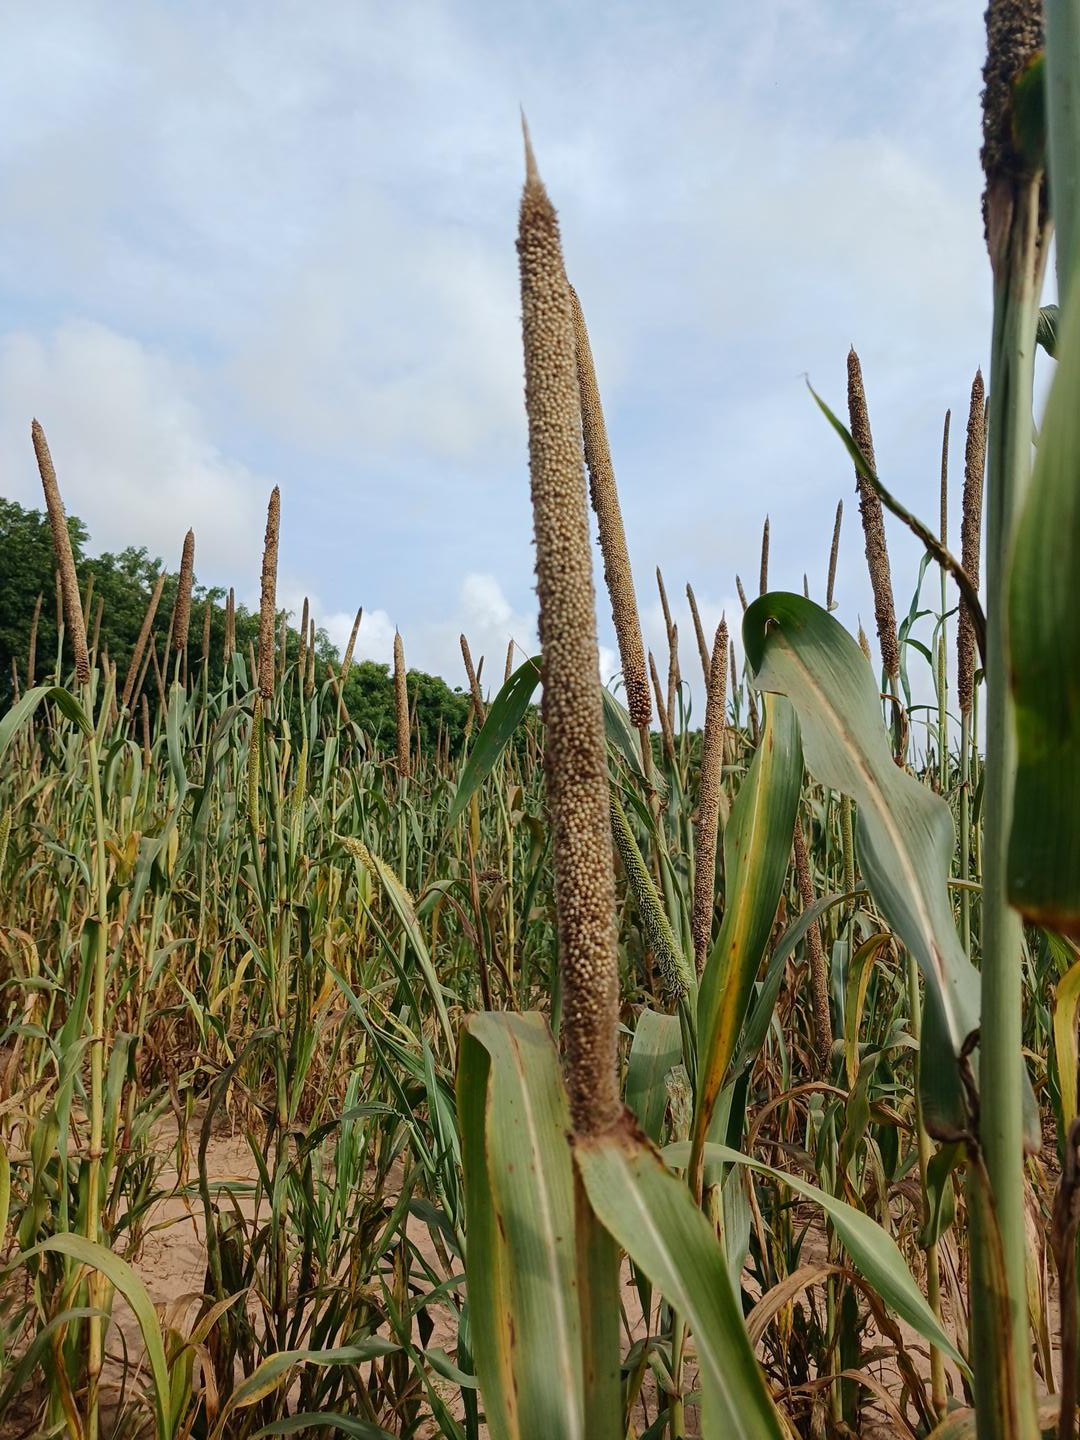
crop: pearl millet
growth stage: maturity
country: Senegal
